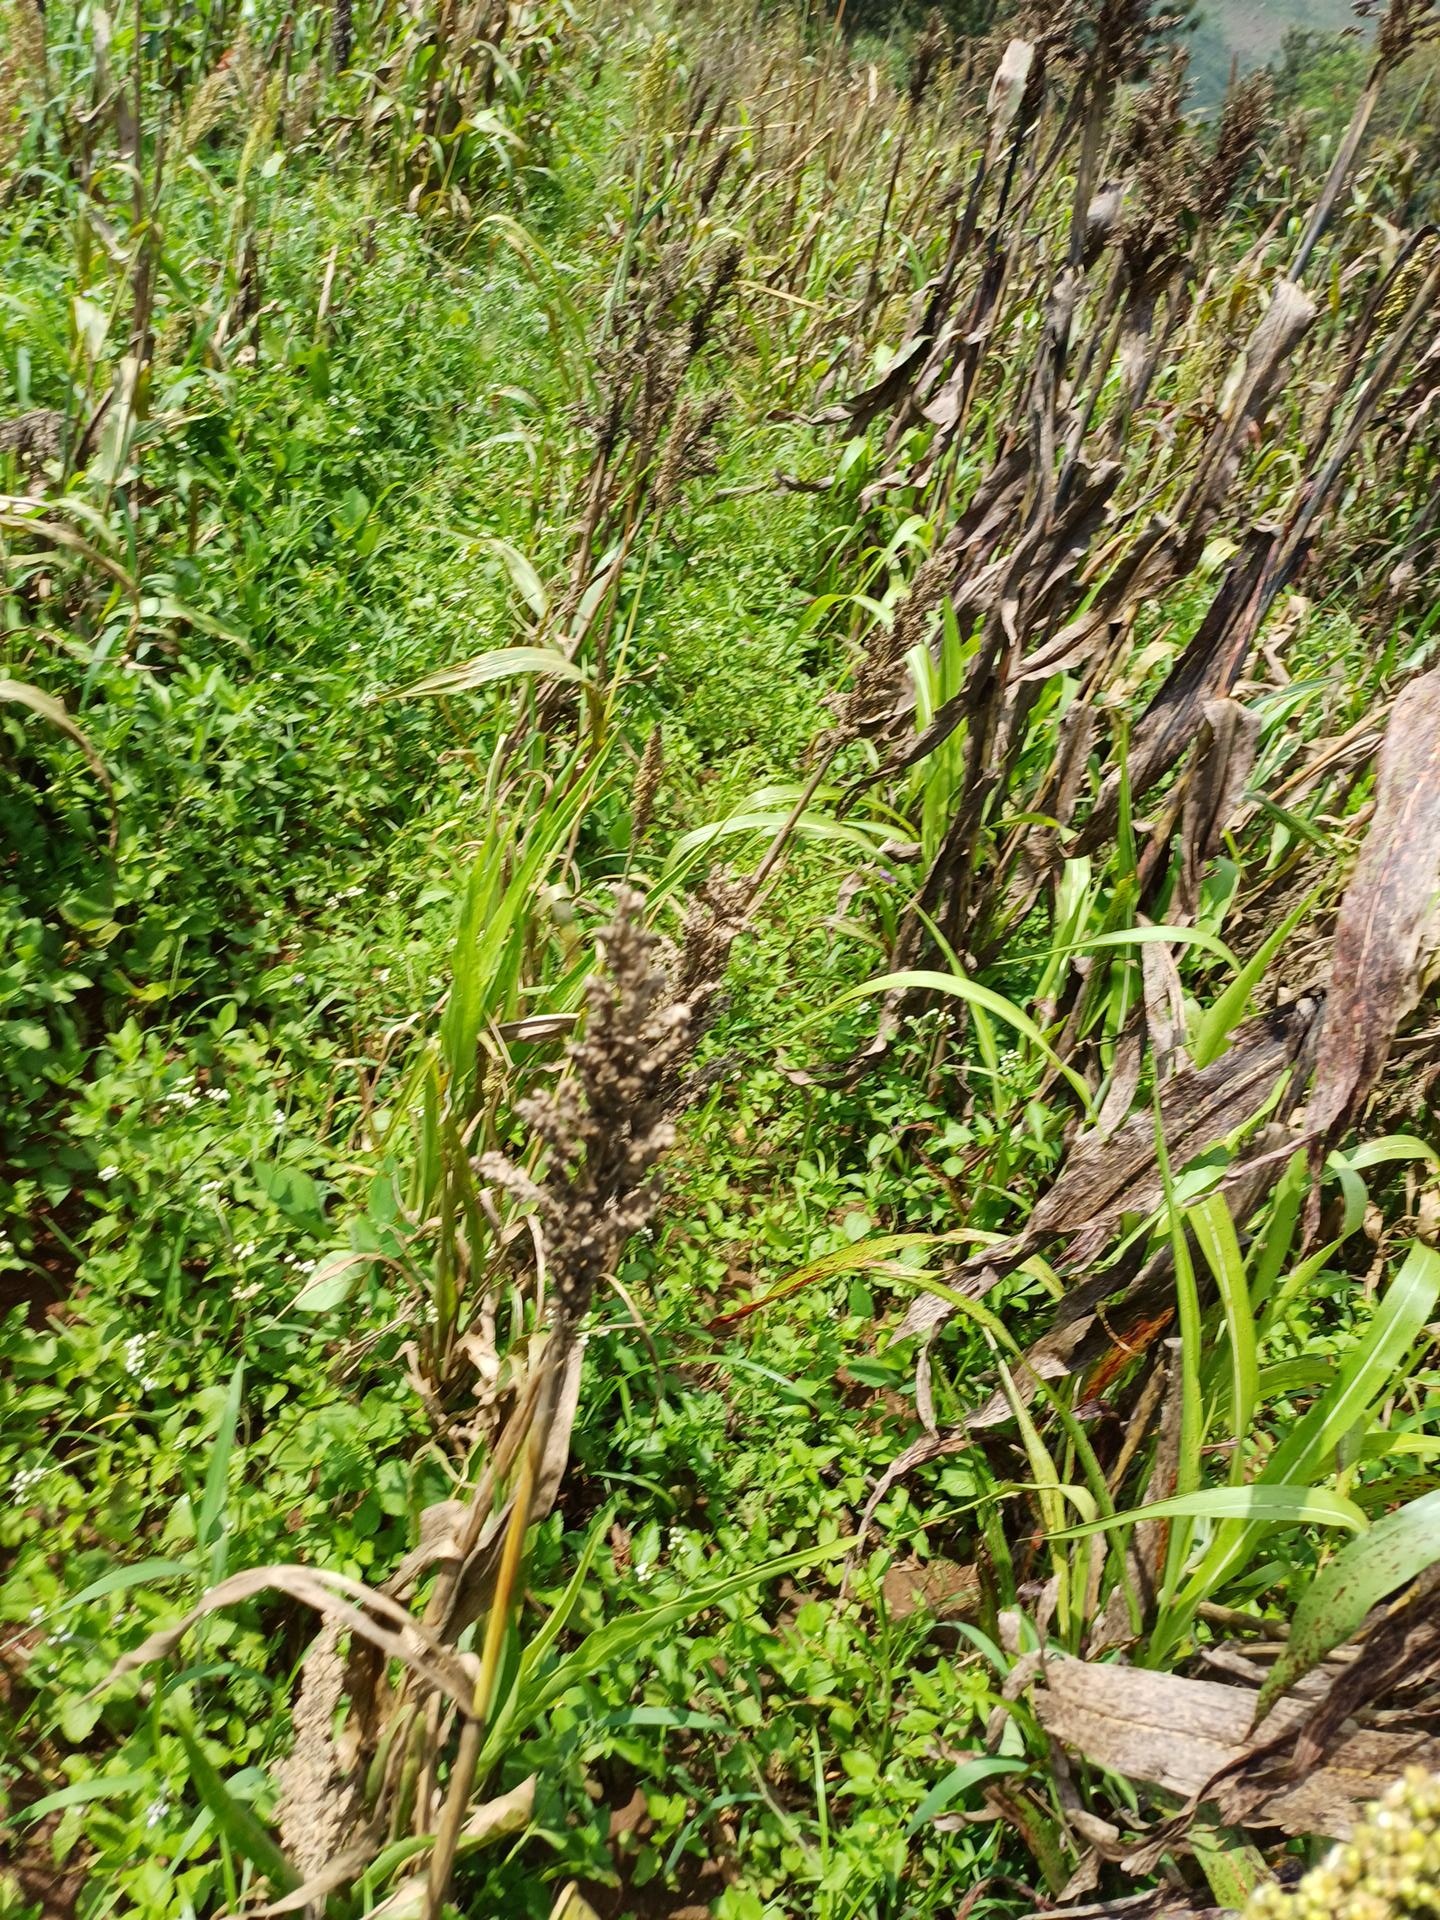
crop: sorghum
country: Kenya
